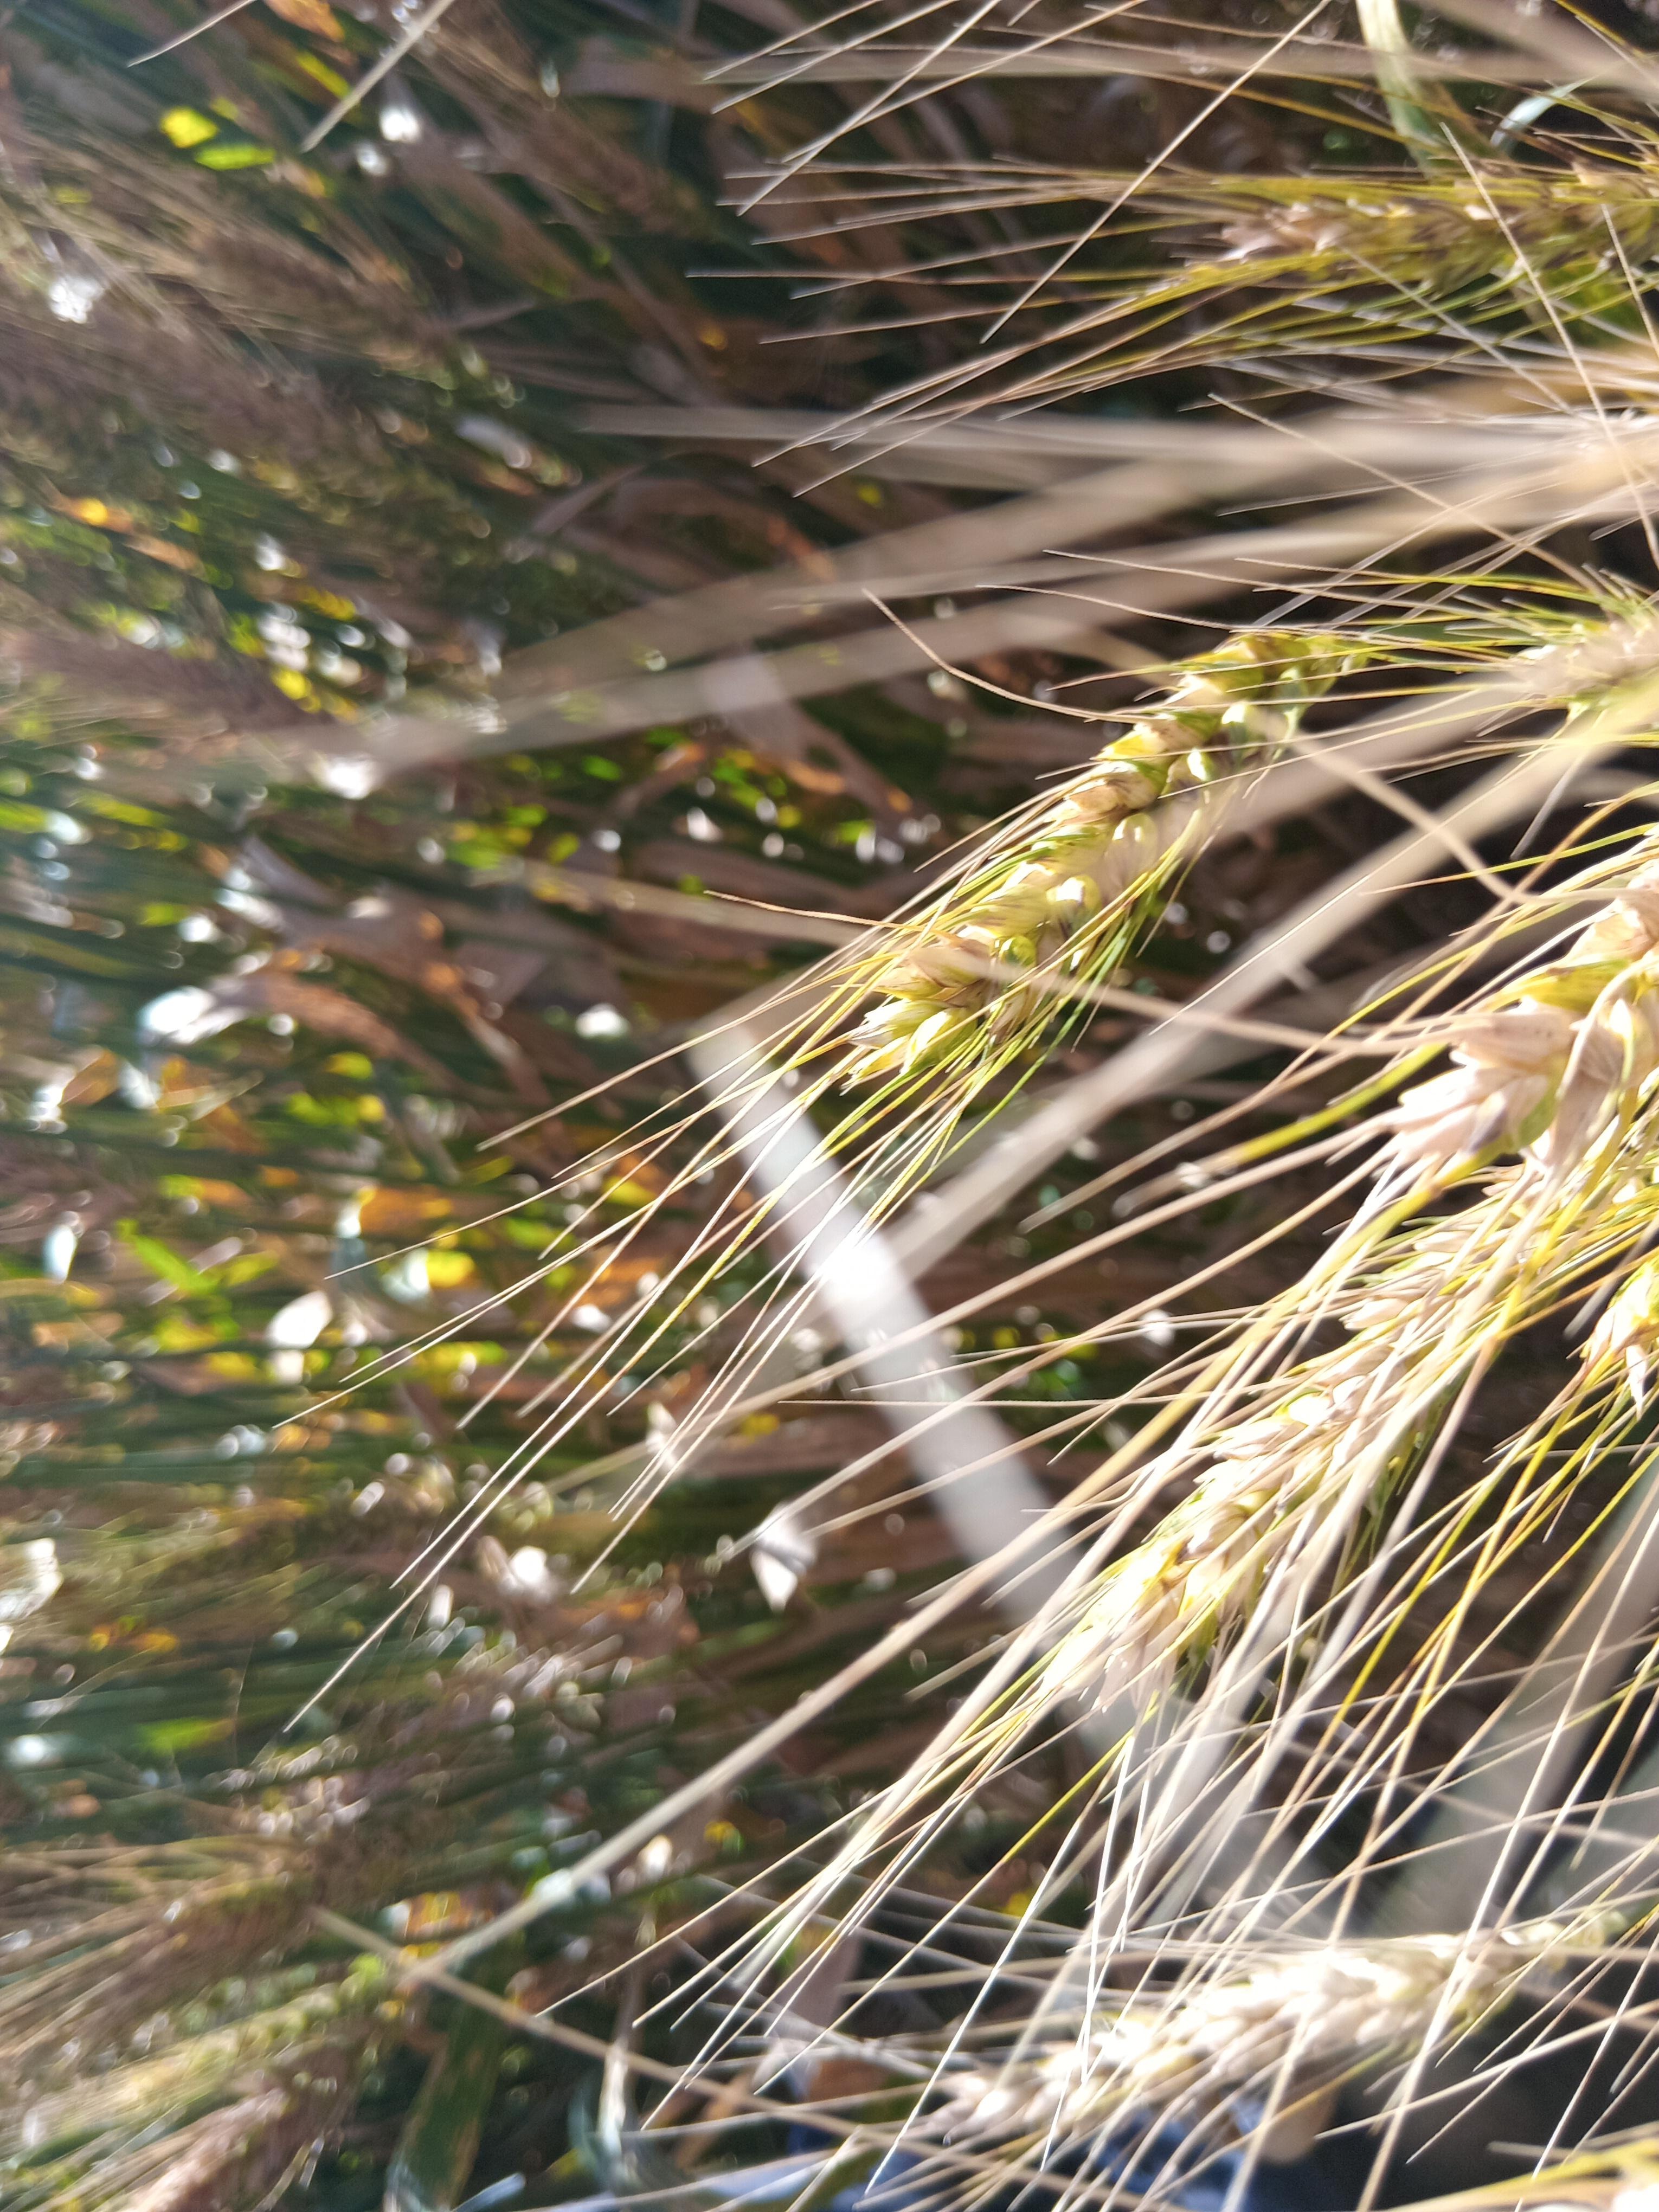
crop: wheat
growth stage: maturity
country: Kenya
